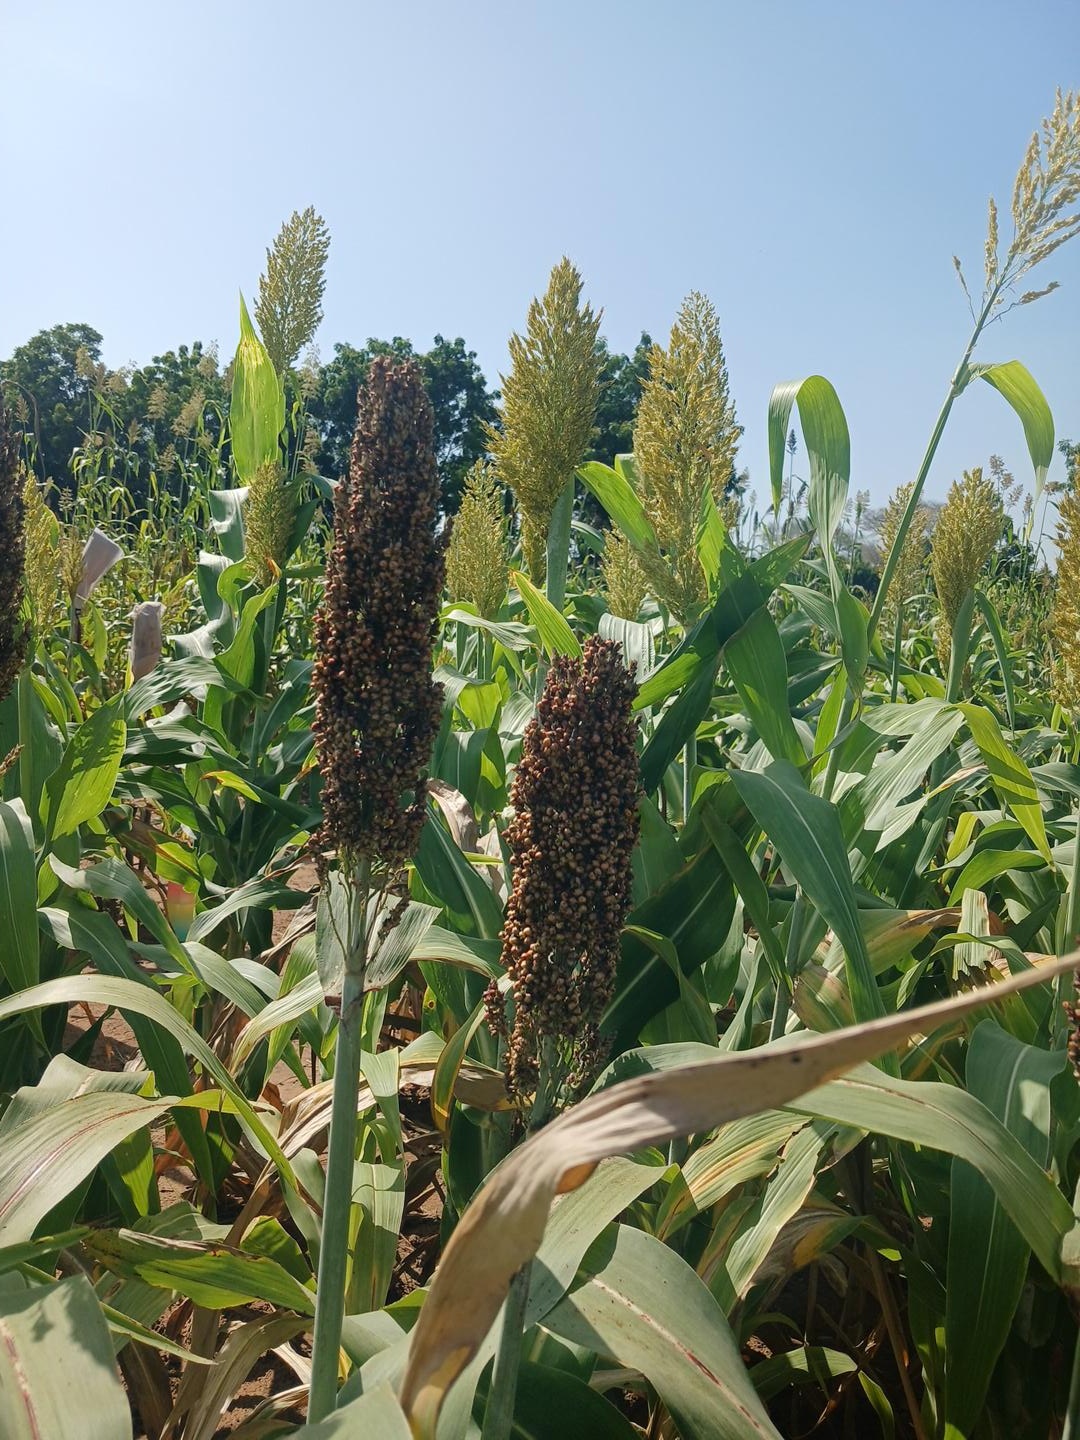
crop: sorghum
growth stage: filling grain
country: Senegal
